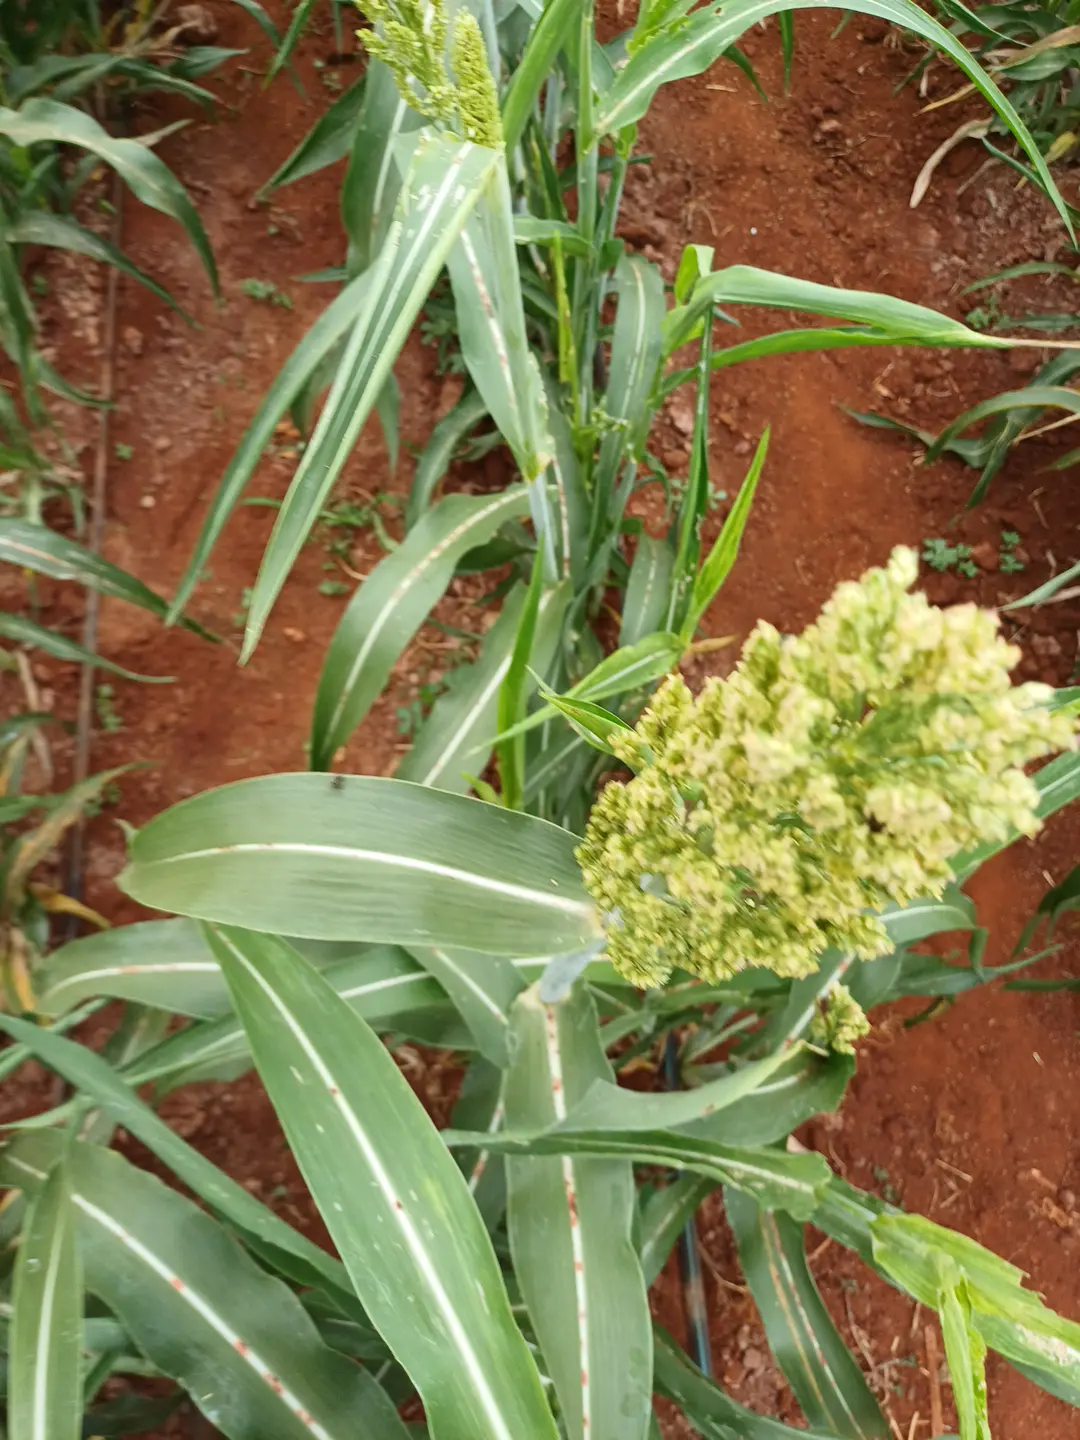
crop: sorghum
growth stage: flowering
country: Kenya
